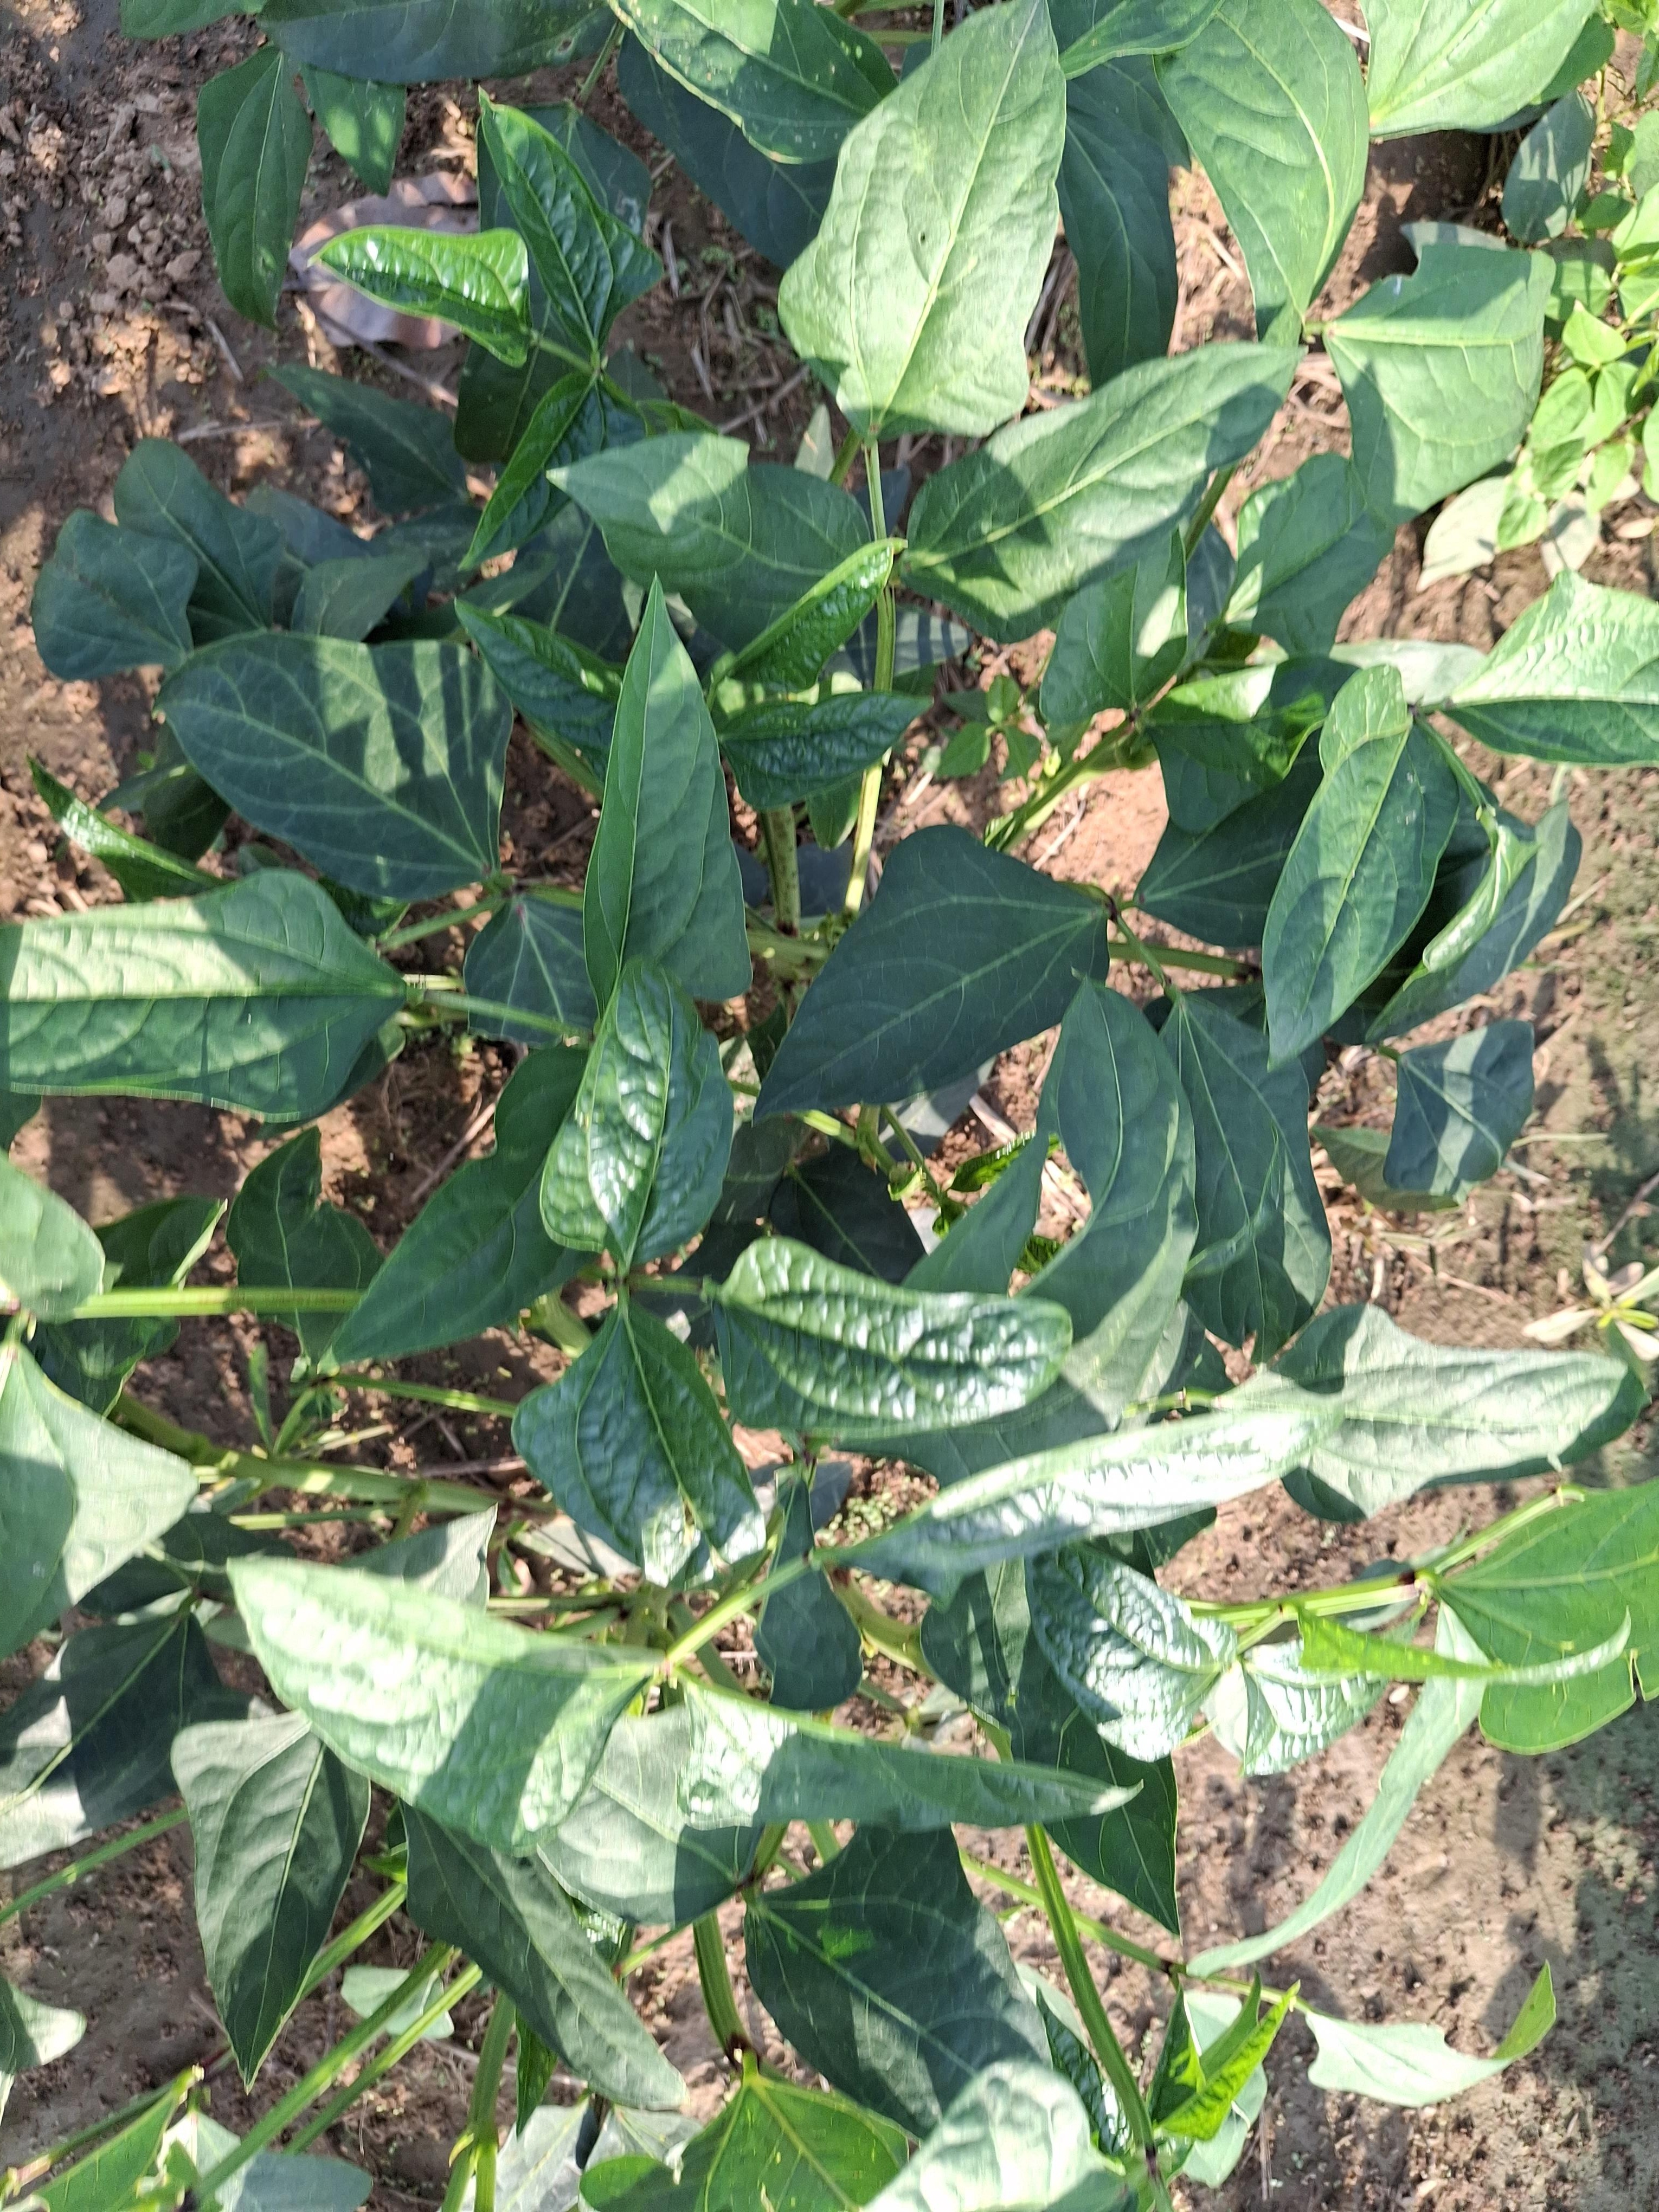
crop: cowpea
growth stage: vegetative
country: Nigeria
